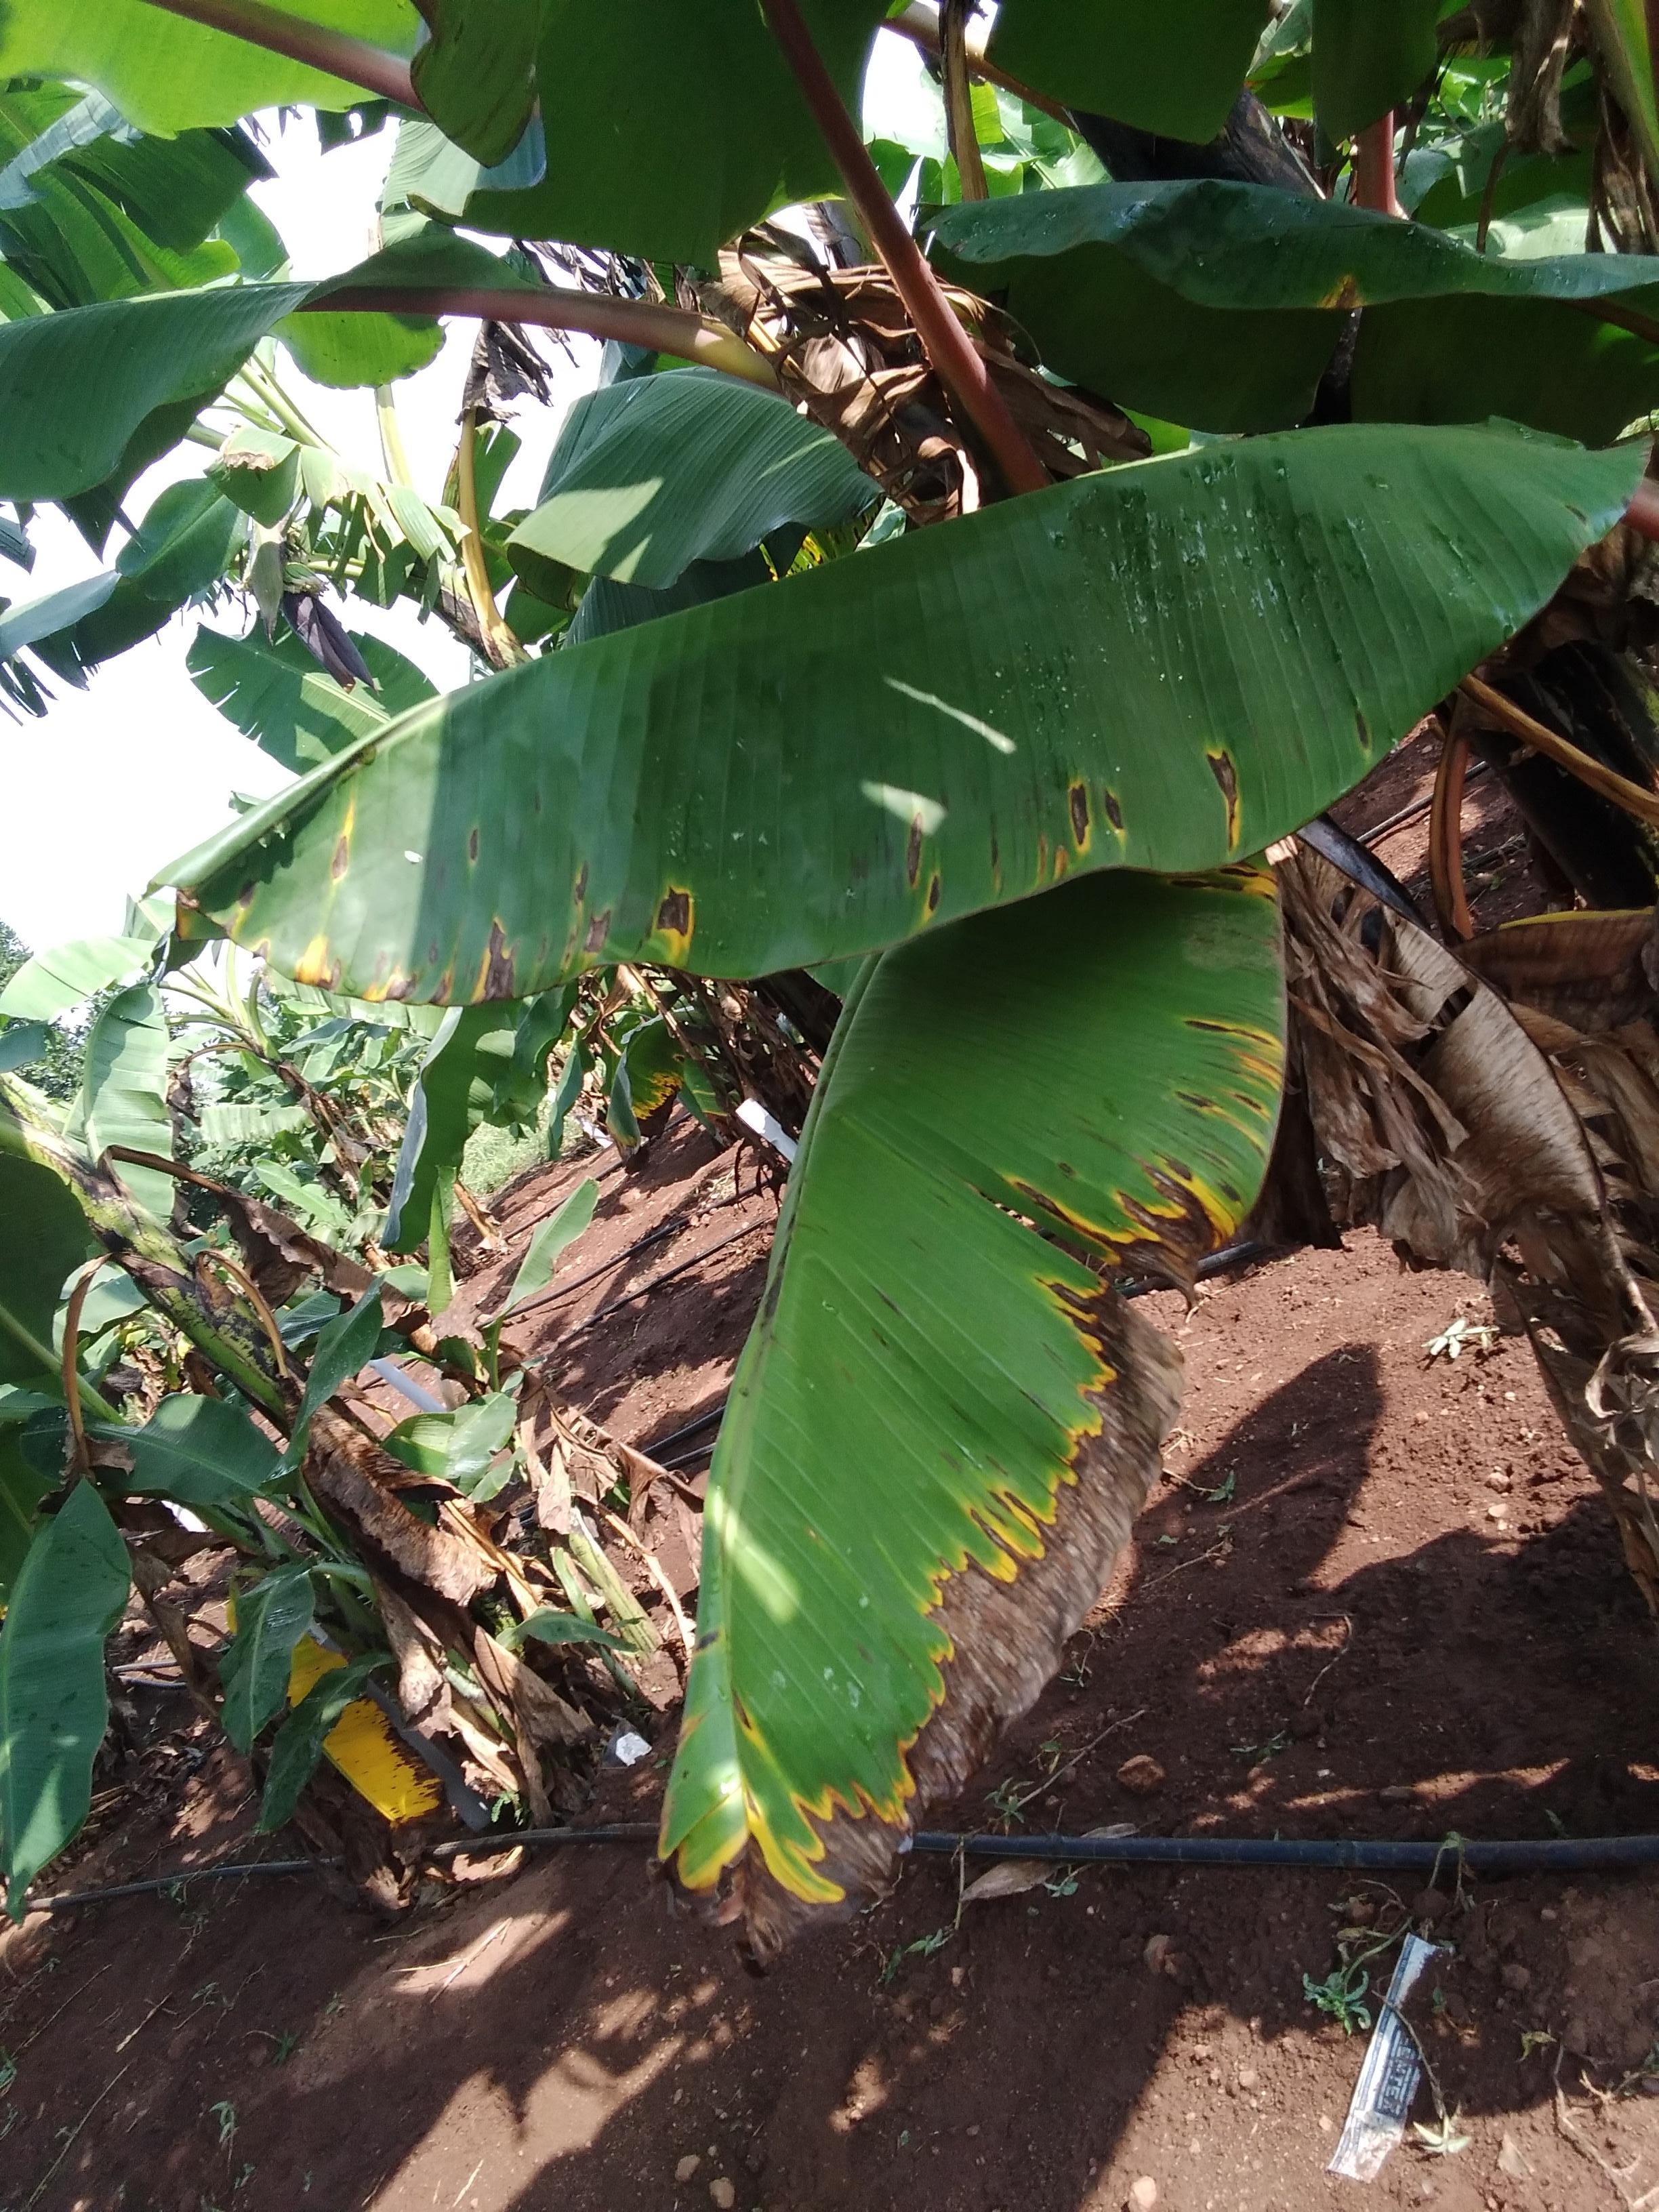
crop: banana
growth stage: vegetative
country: Uganda
